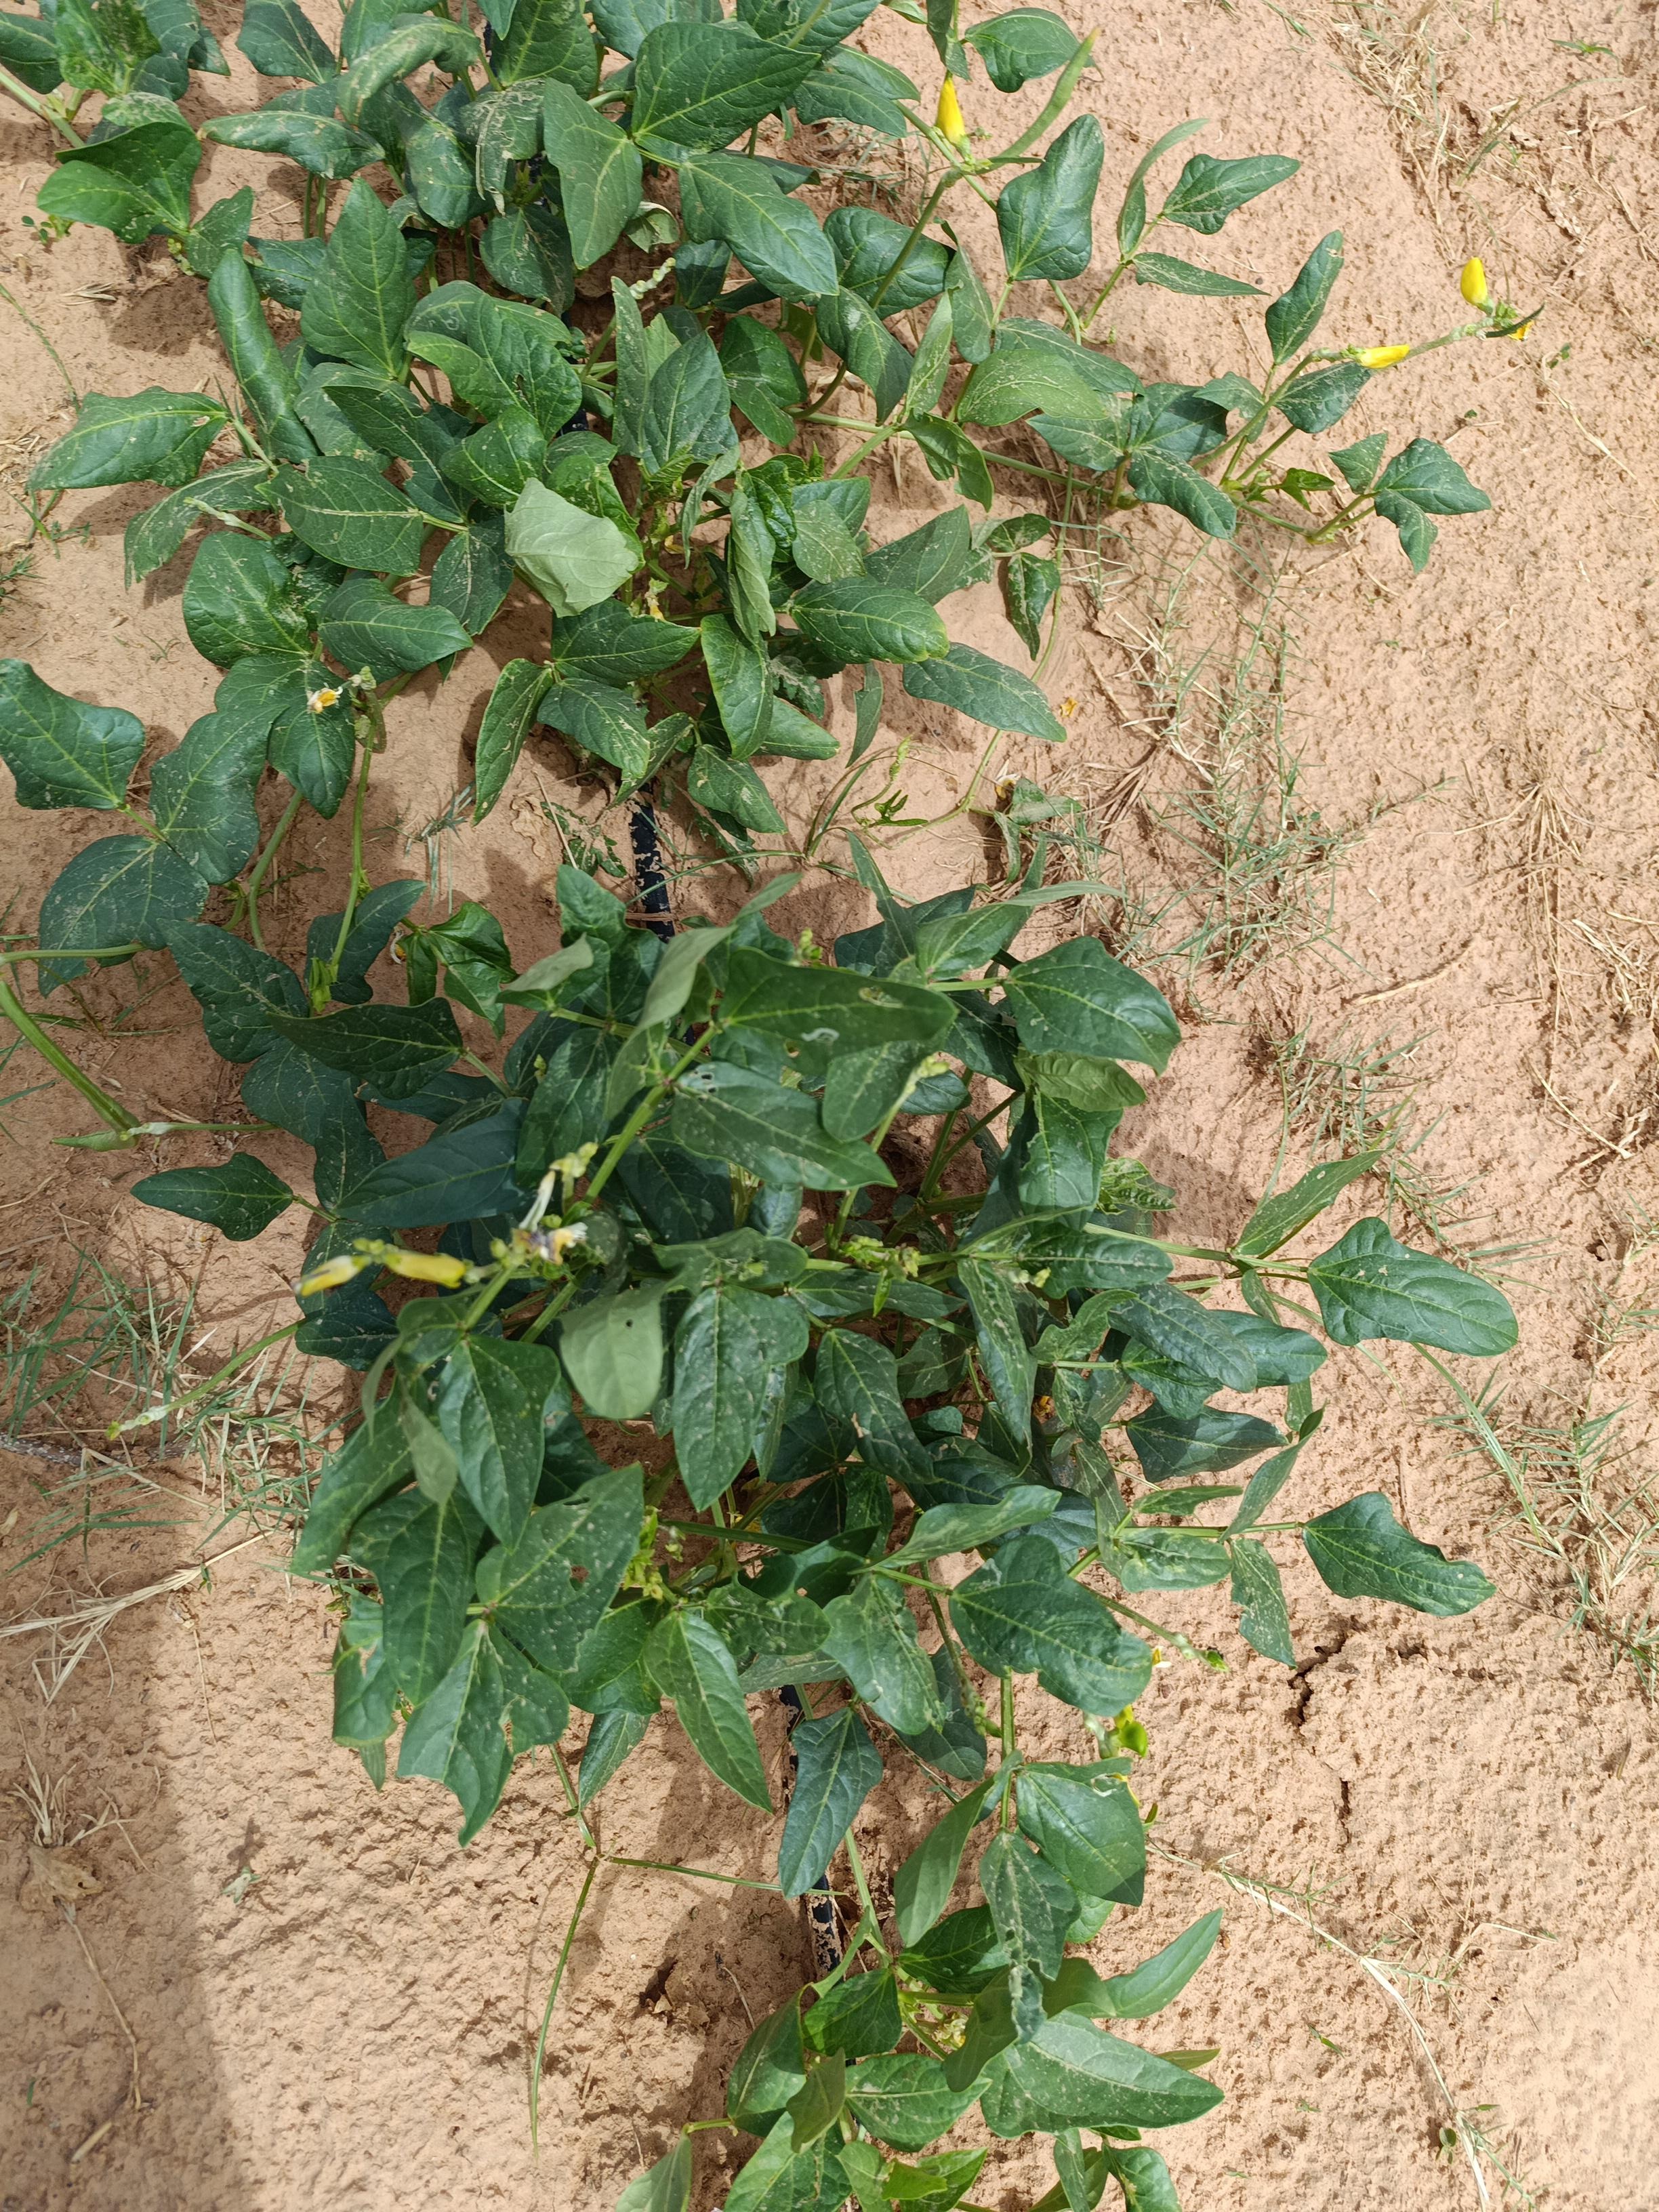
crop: cowpea
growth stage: development pod
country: Nigeria
